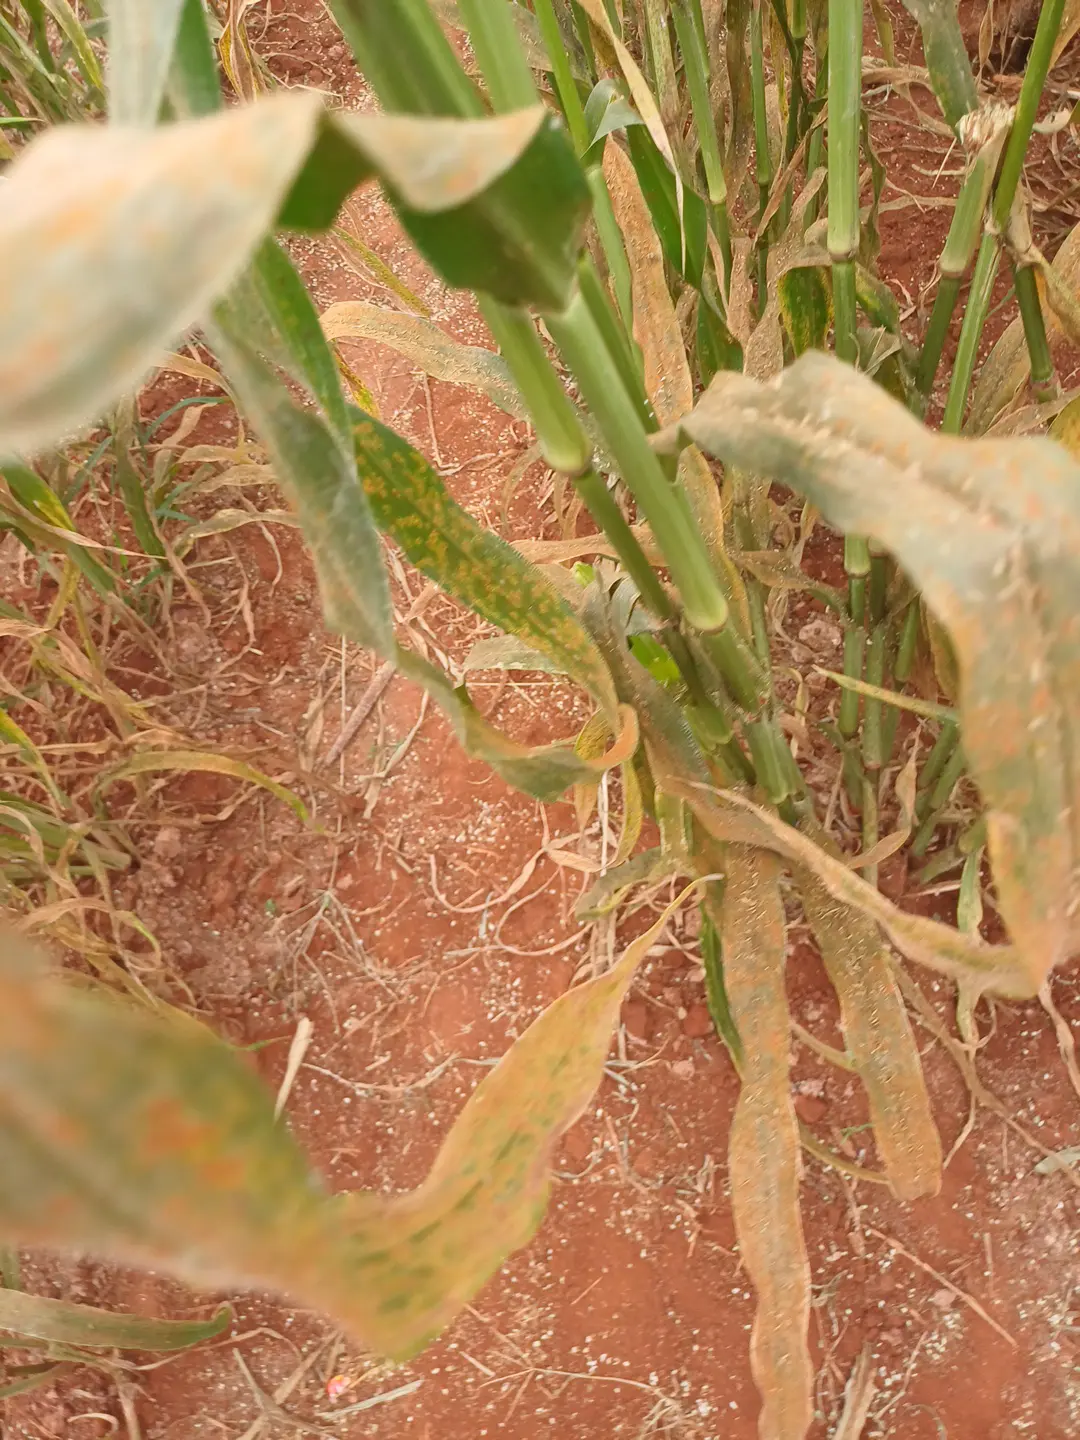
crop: pearl millet
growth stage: filling grain
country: Kenya
